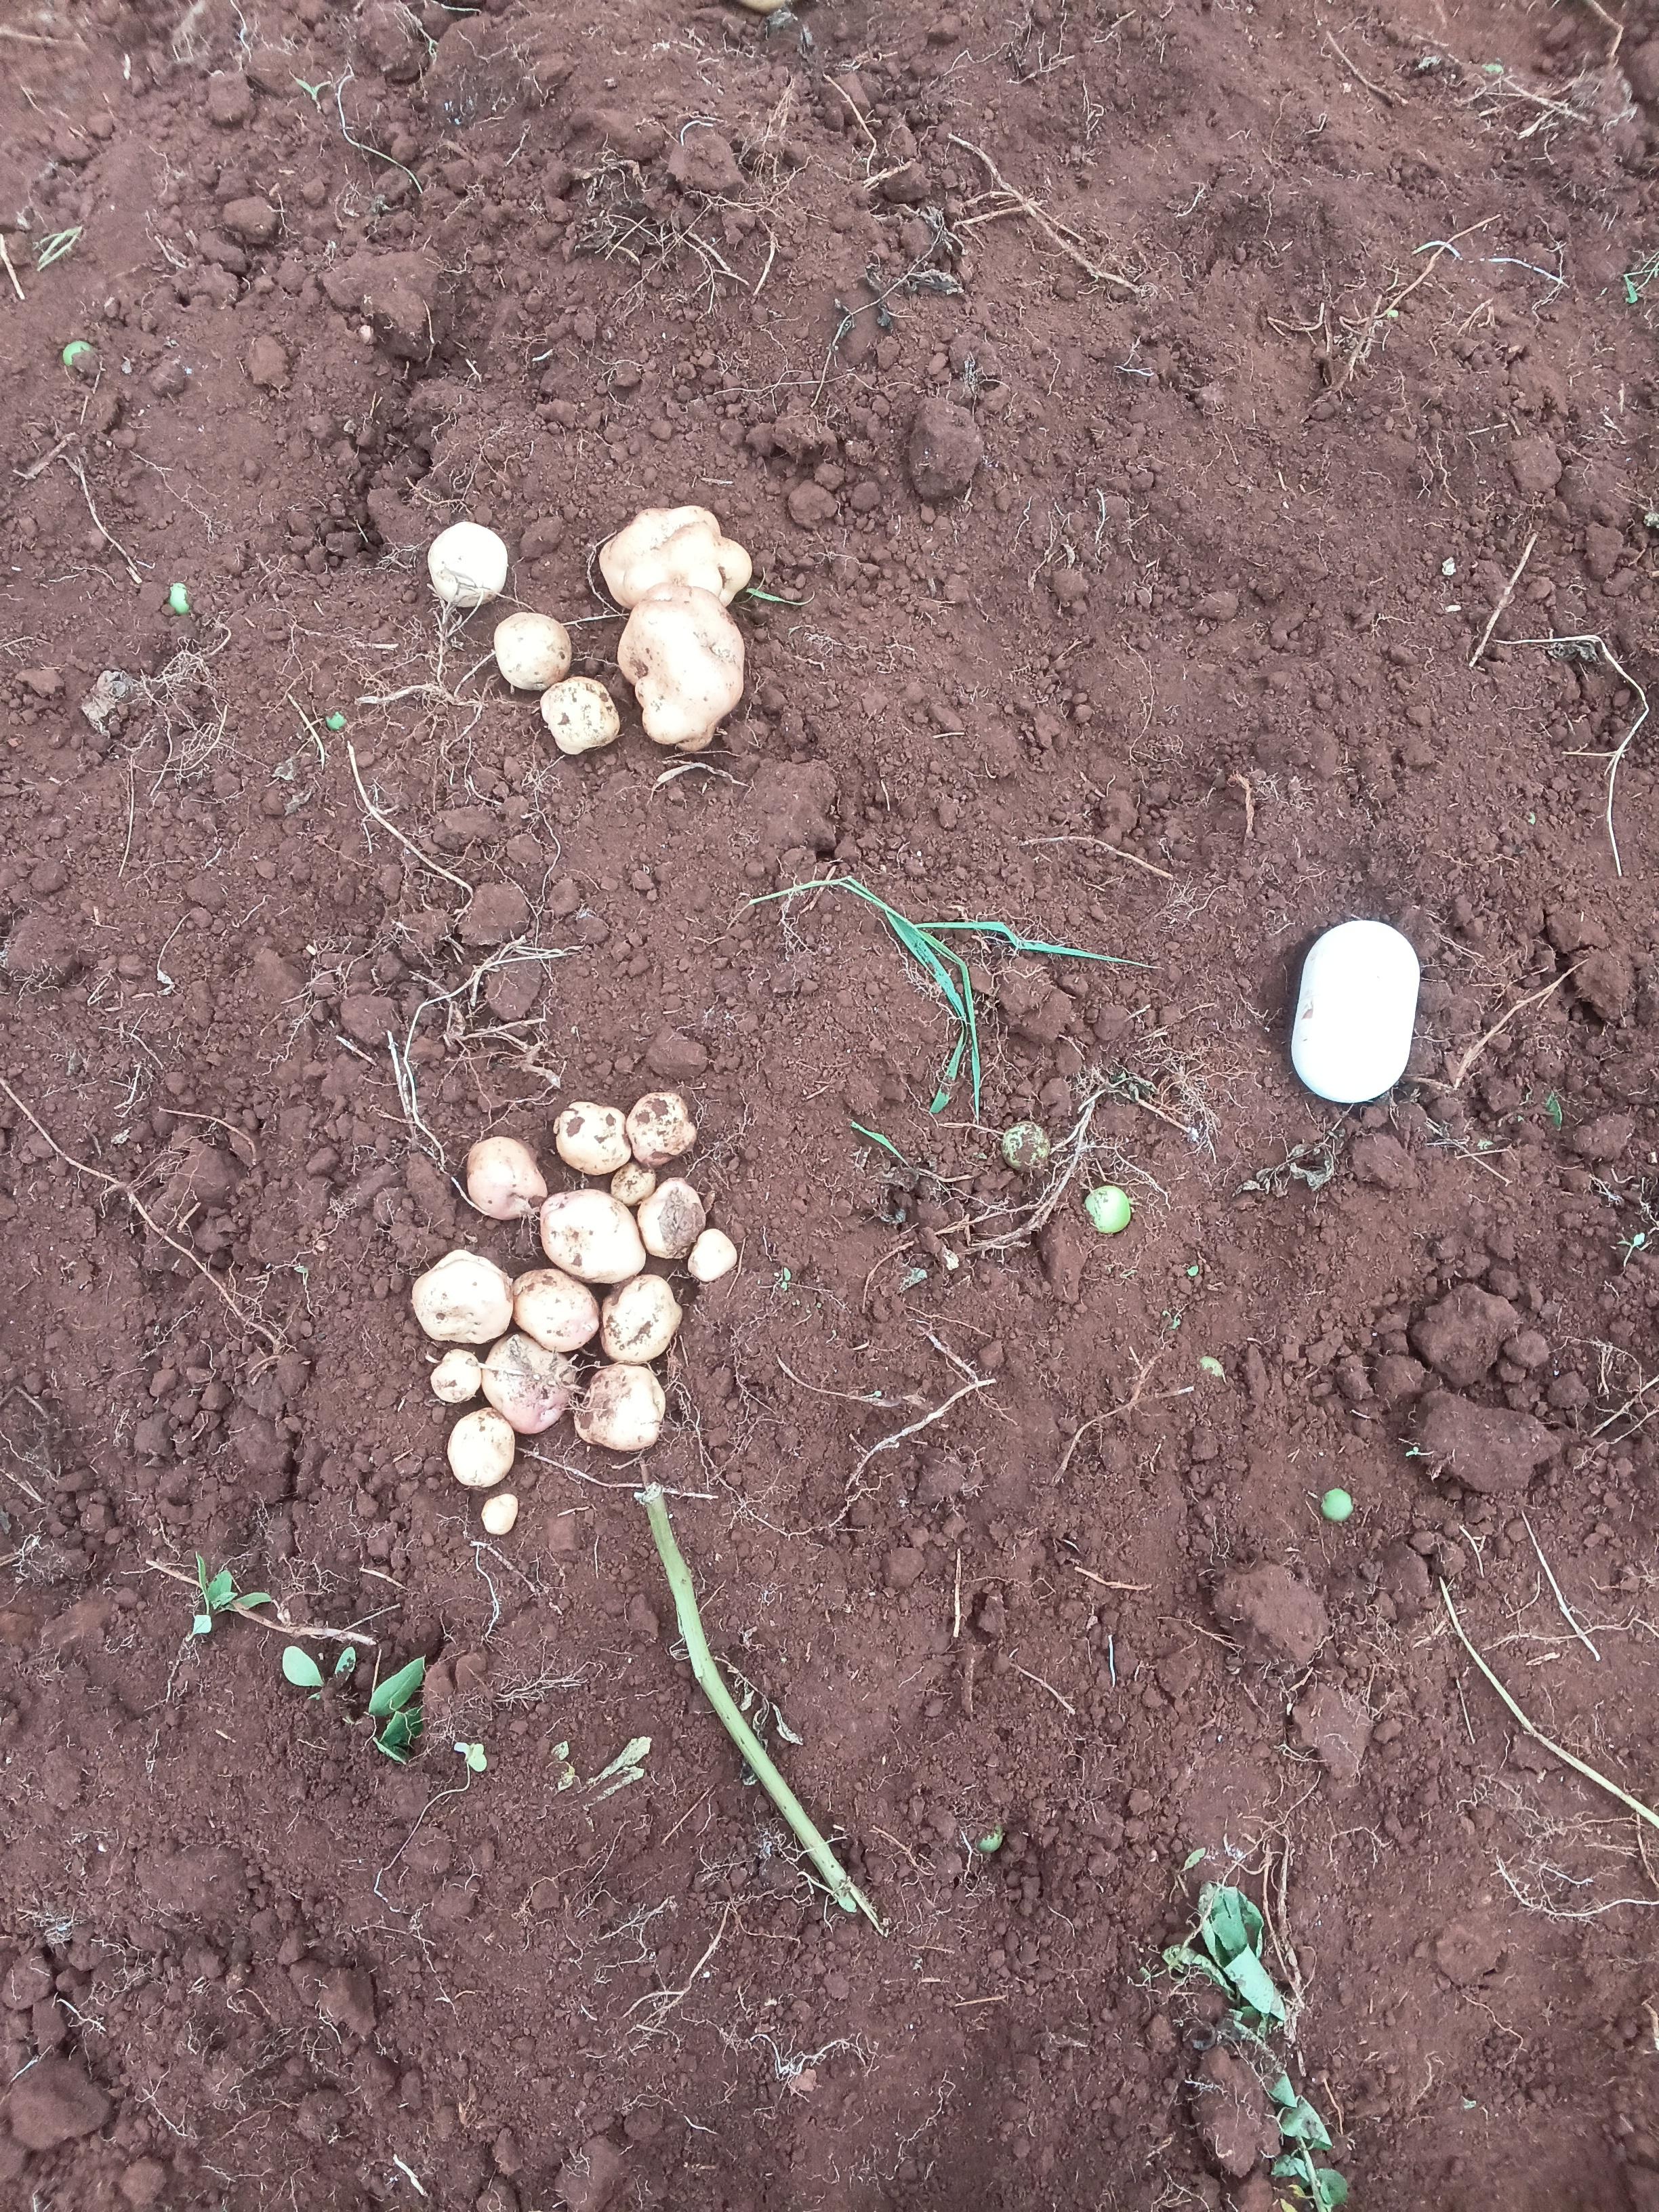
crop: potato
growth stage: harvest maturity
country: Kenya
